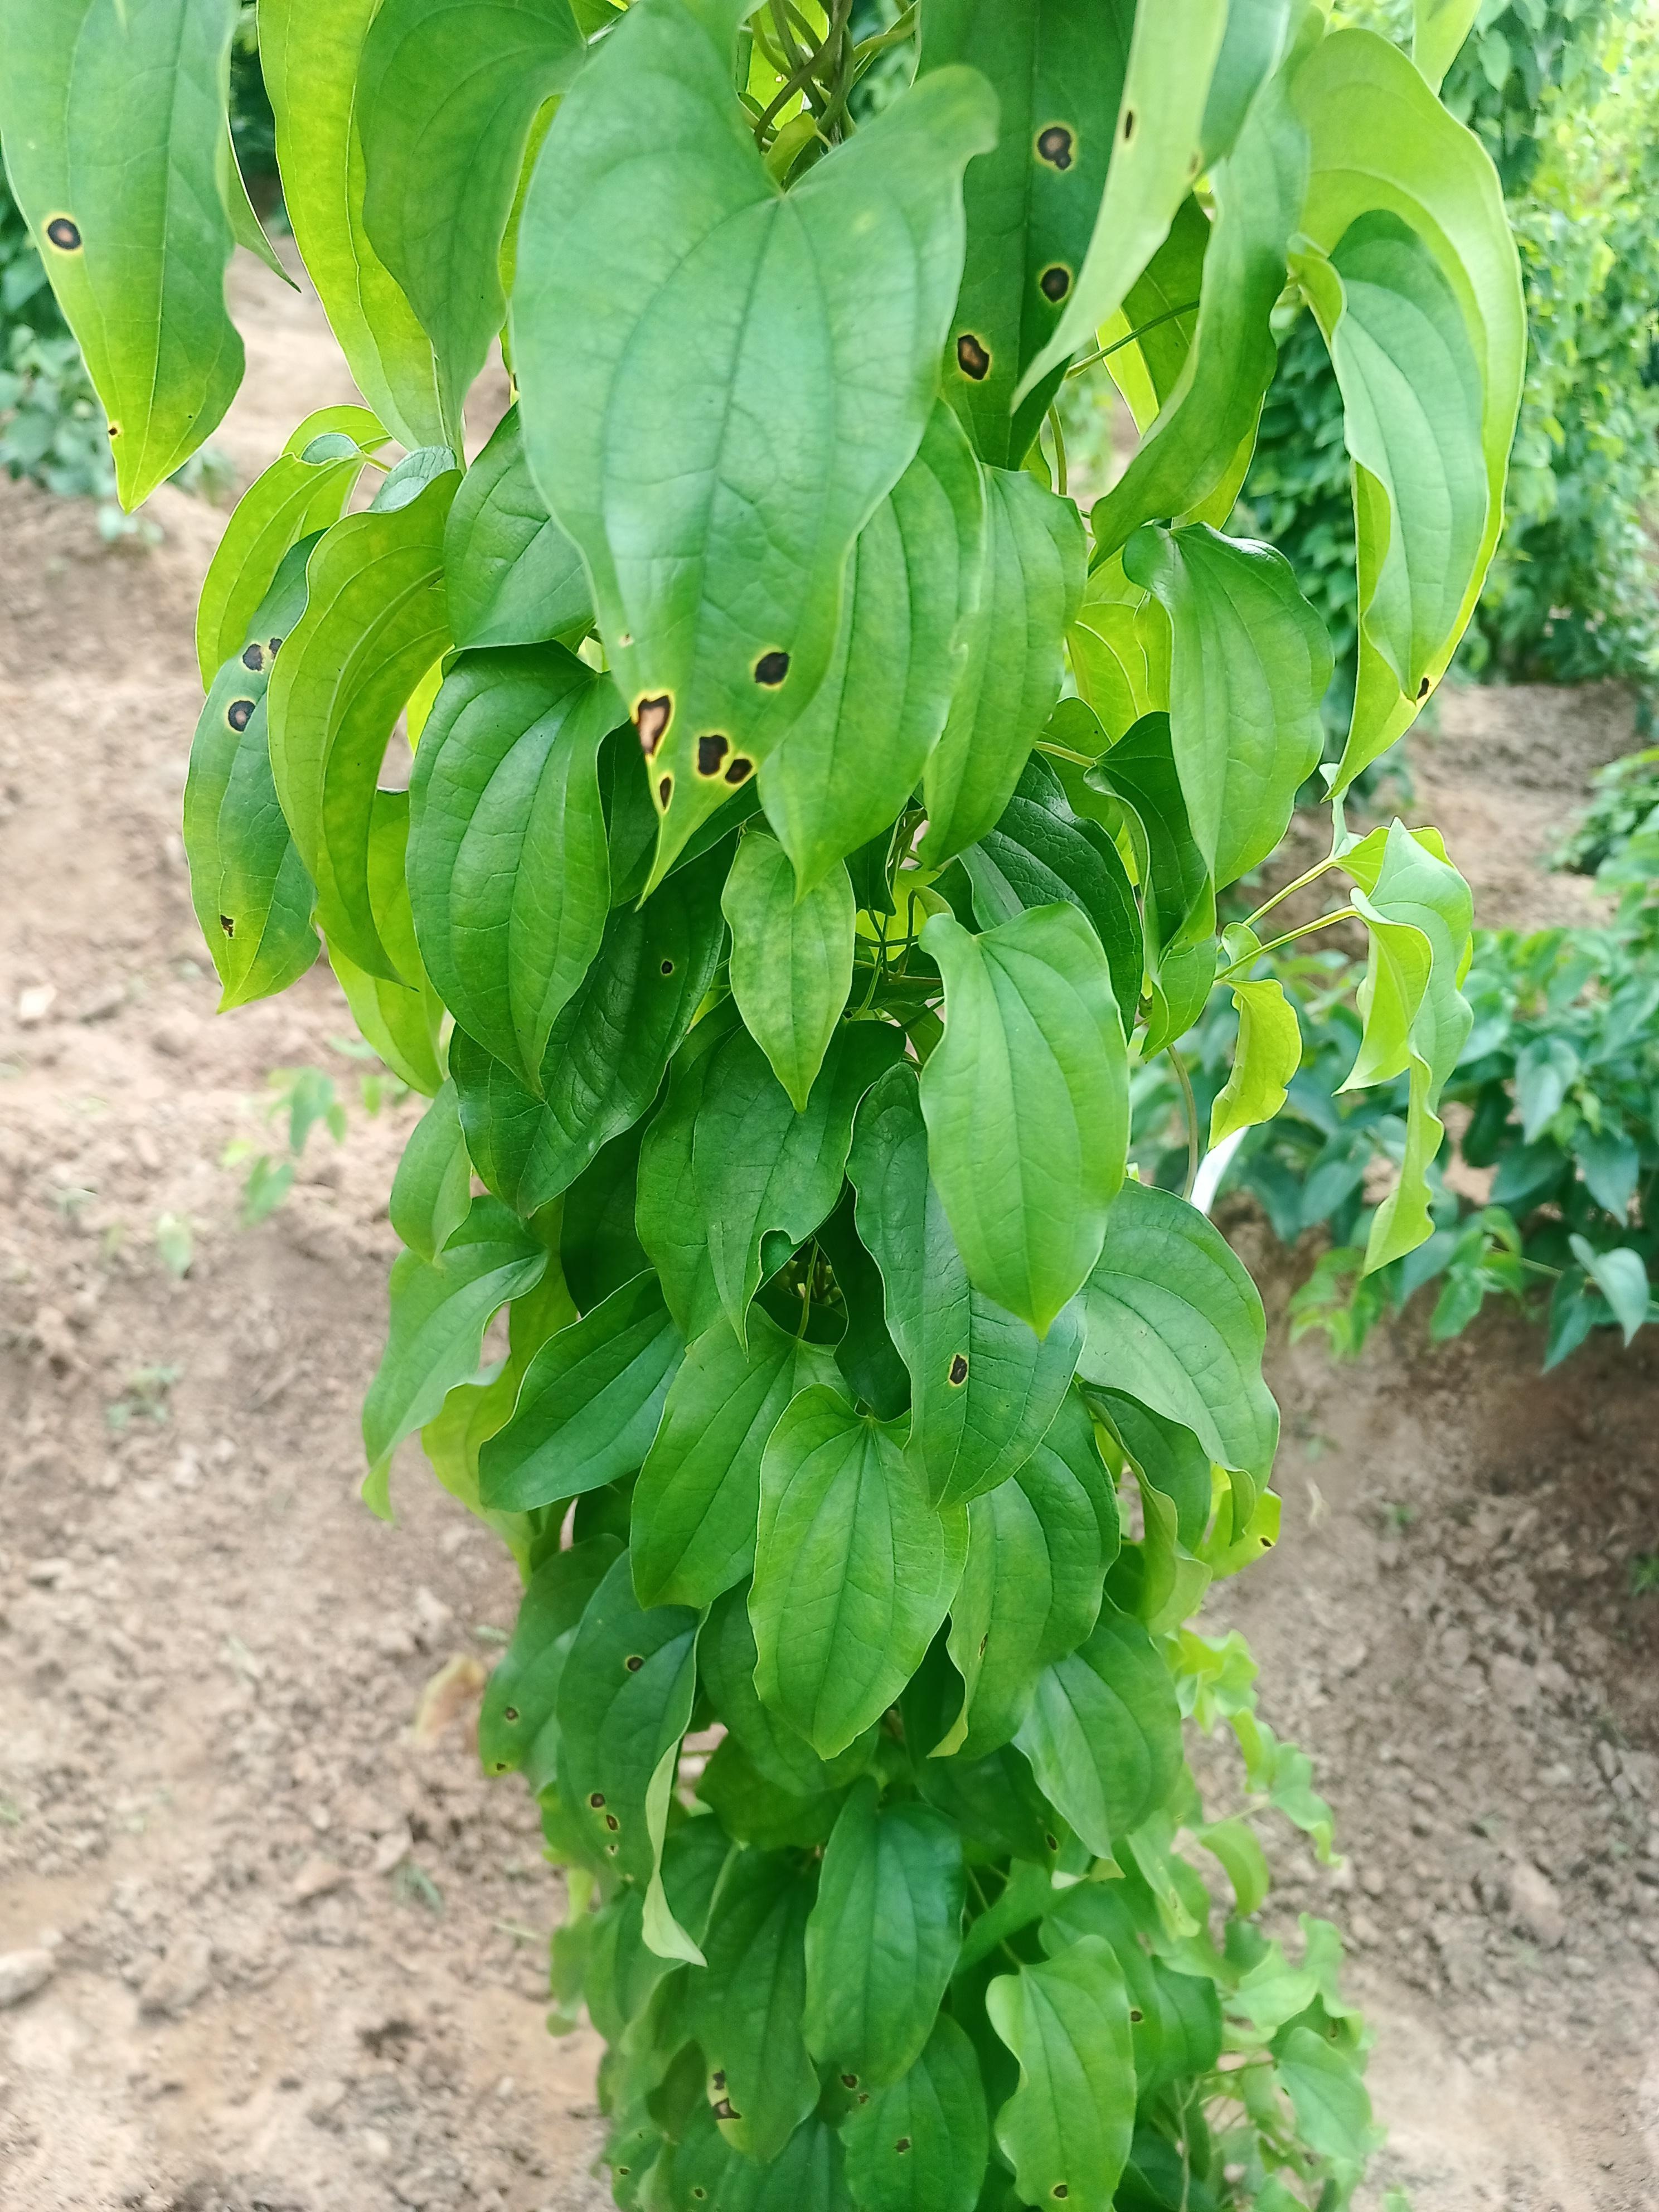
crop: yam
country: Nigeria
